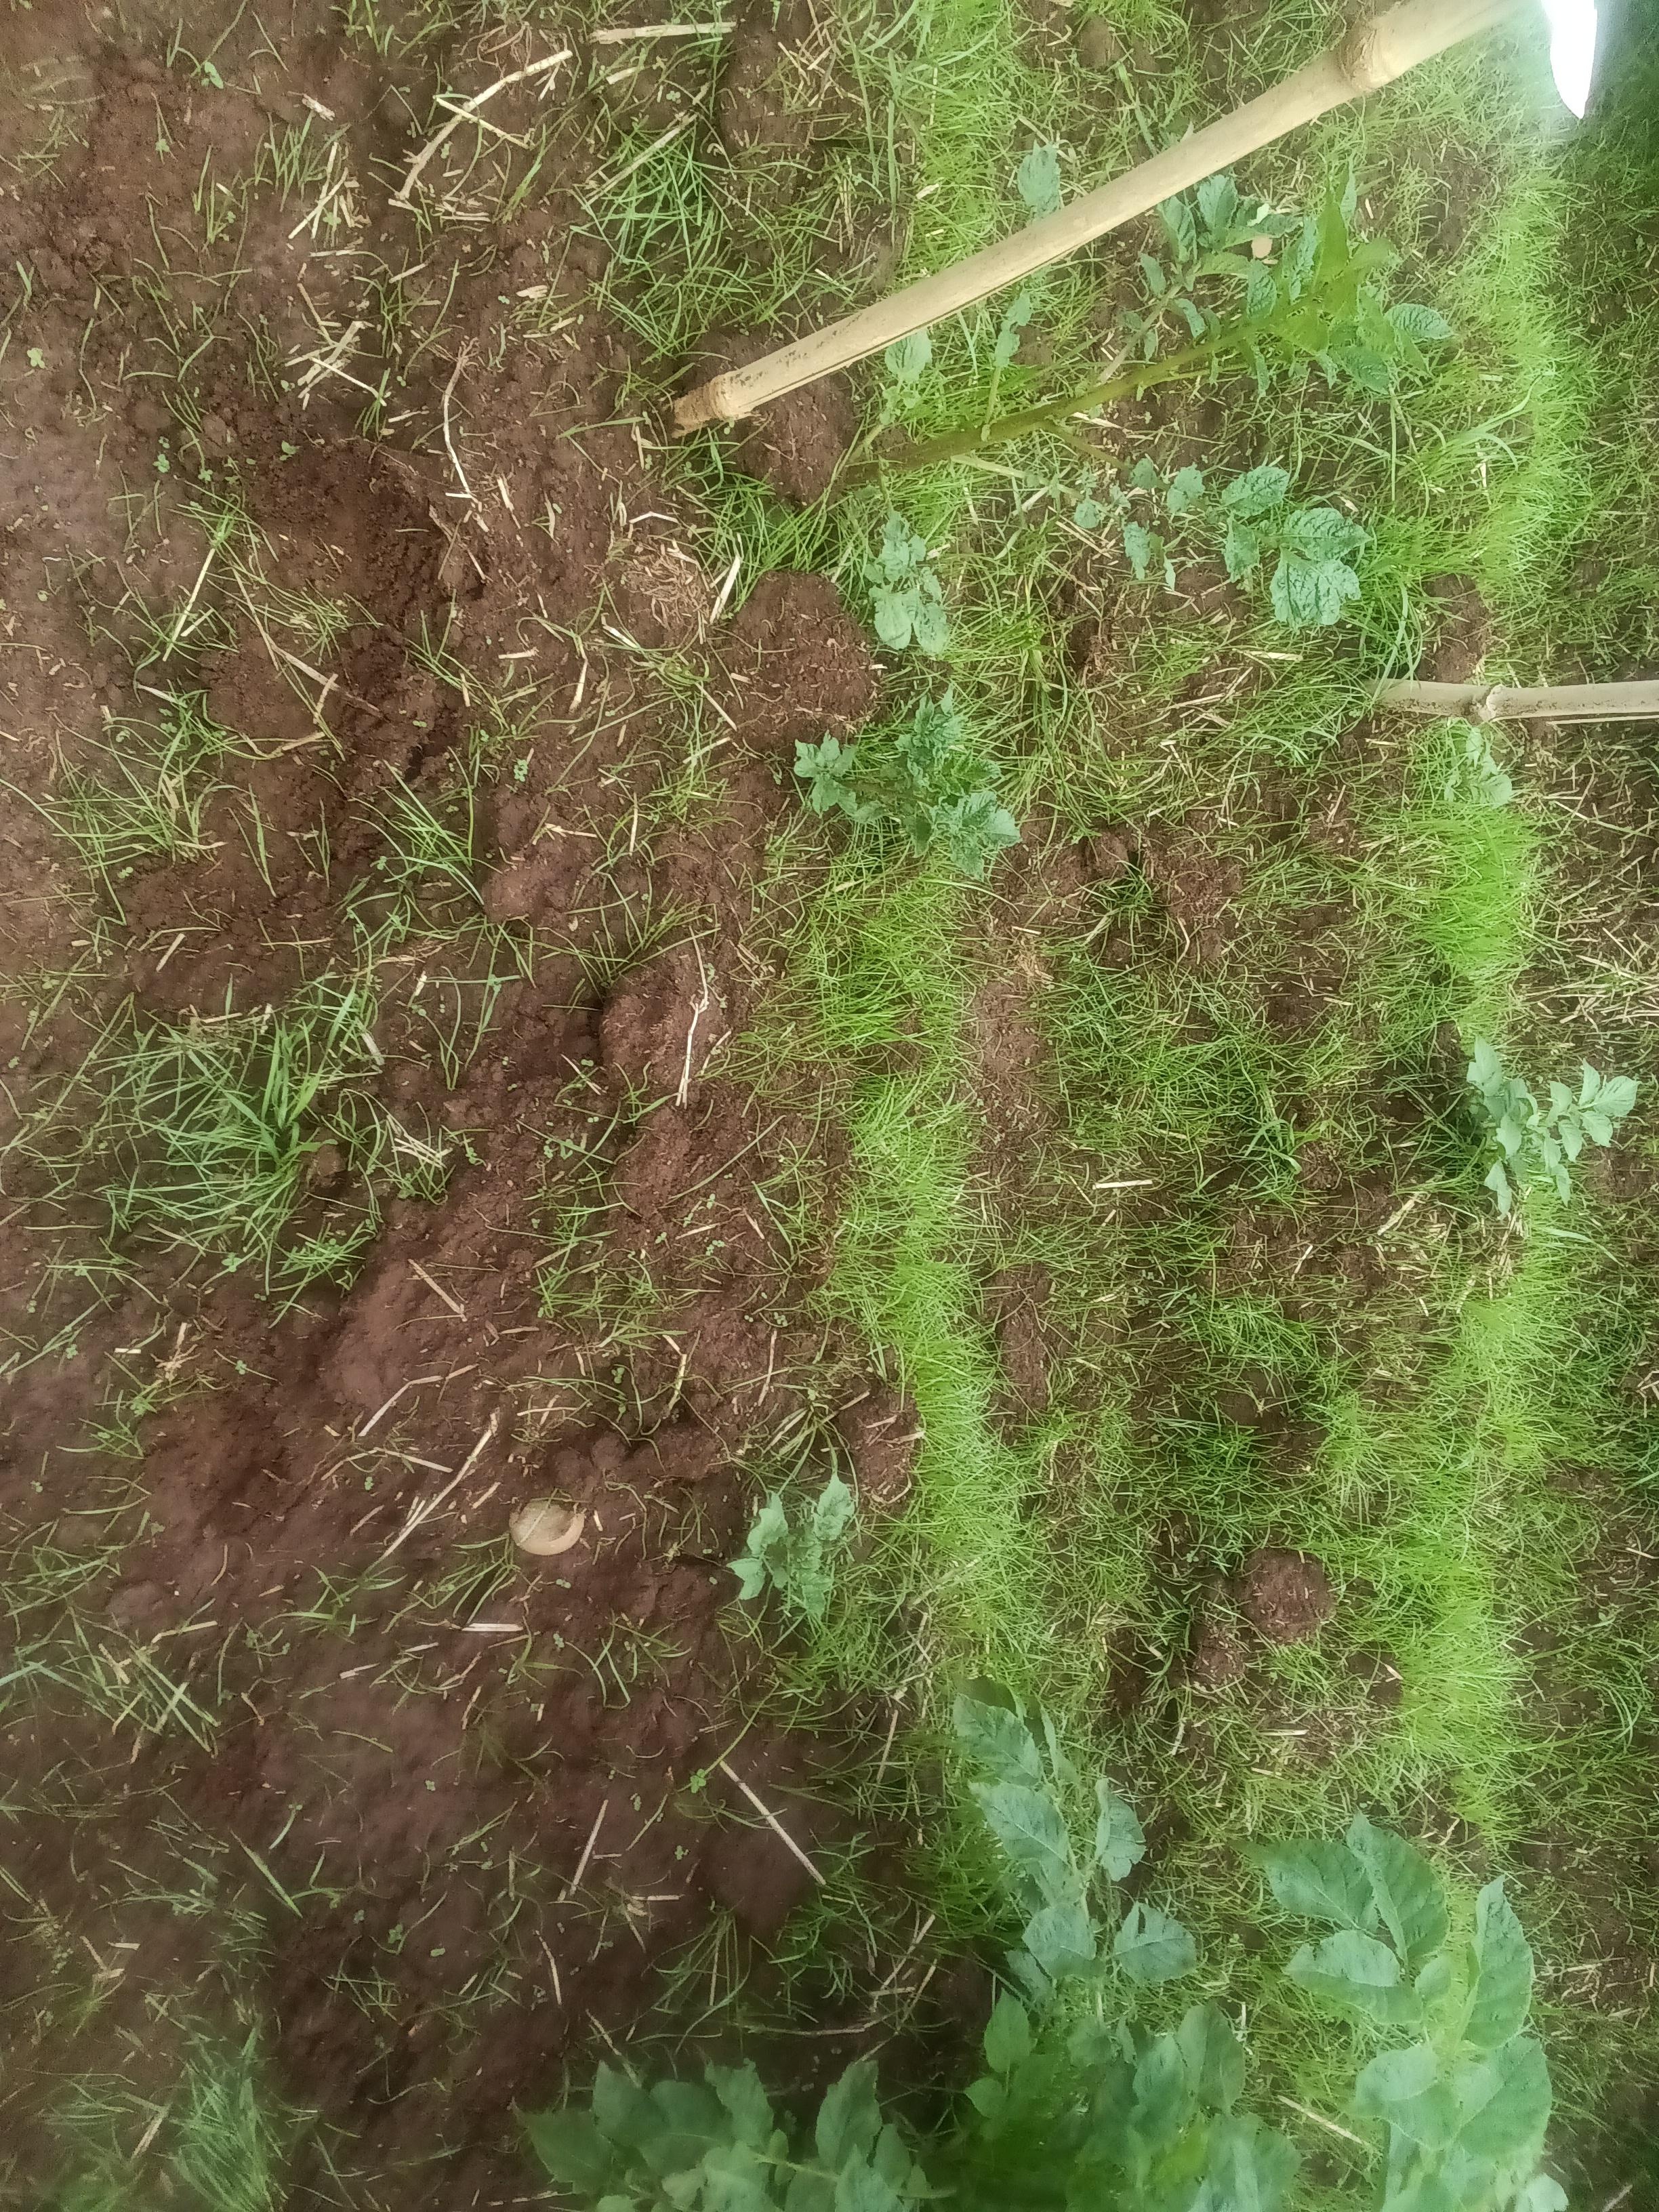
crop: potato
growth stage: flowering
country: Kenya
